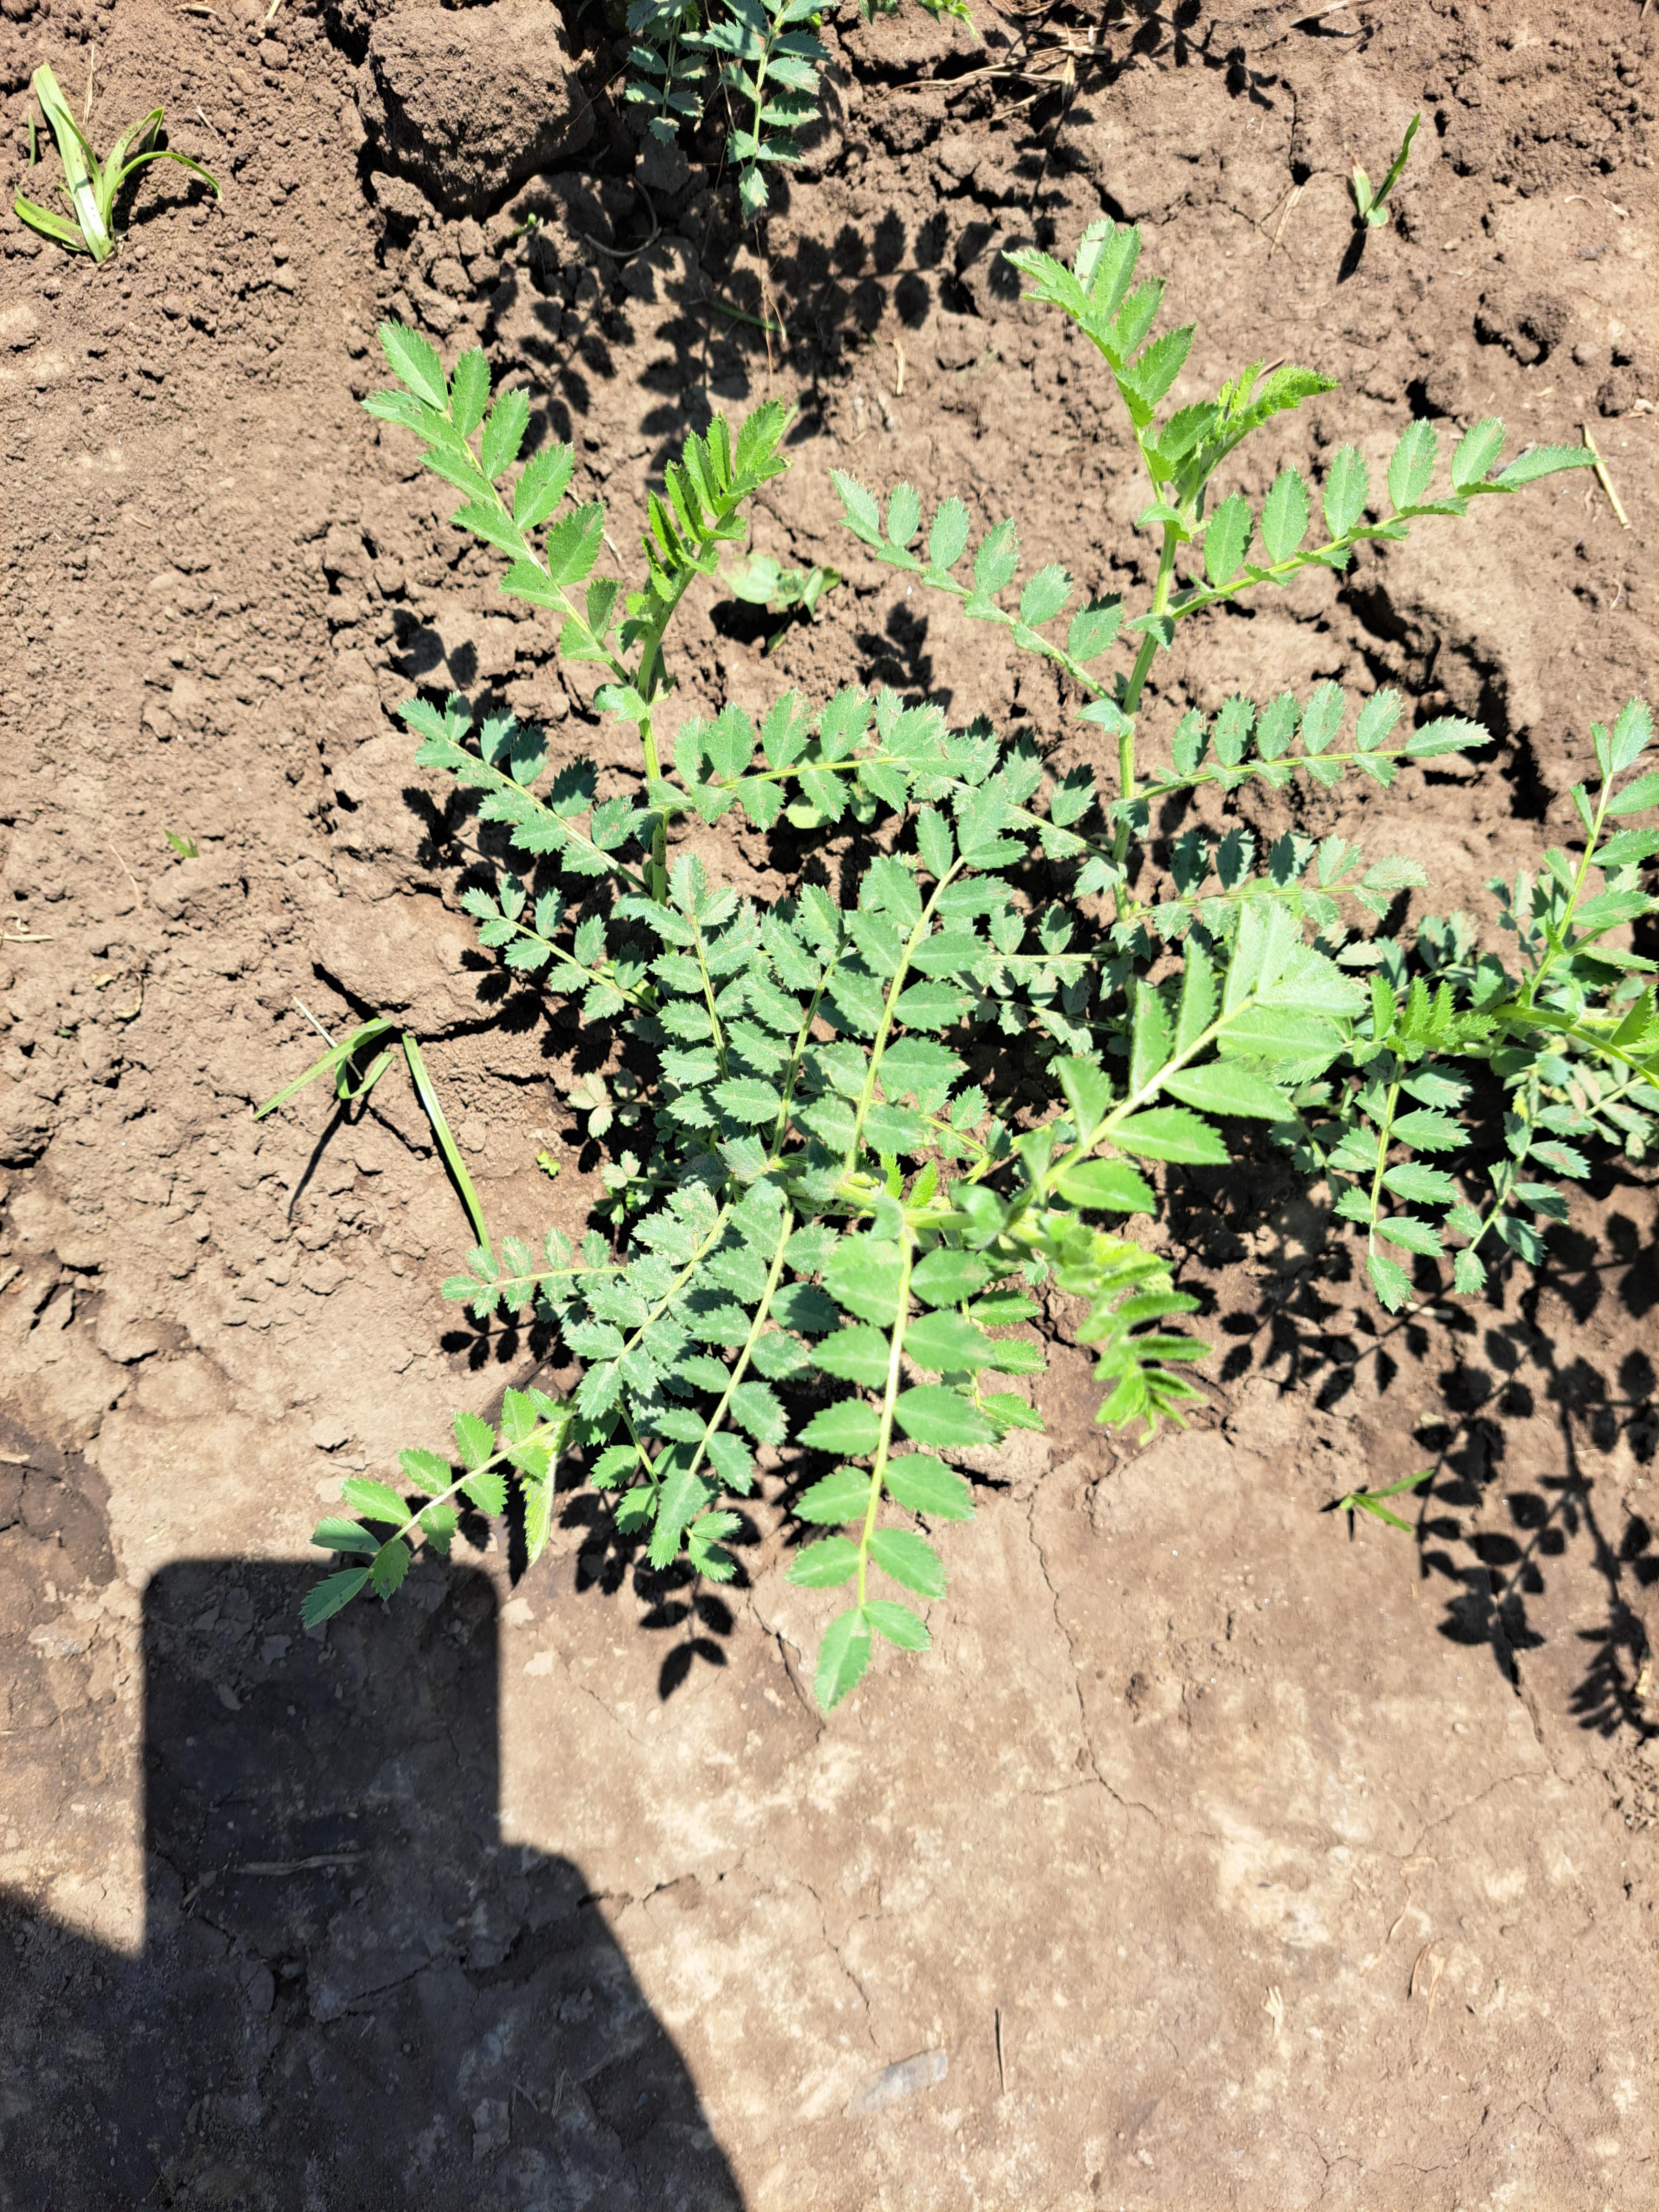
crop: chickpea
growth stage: vegetative
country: Tanzania
